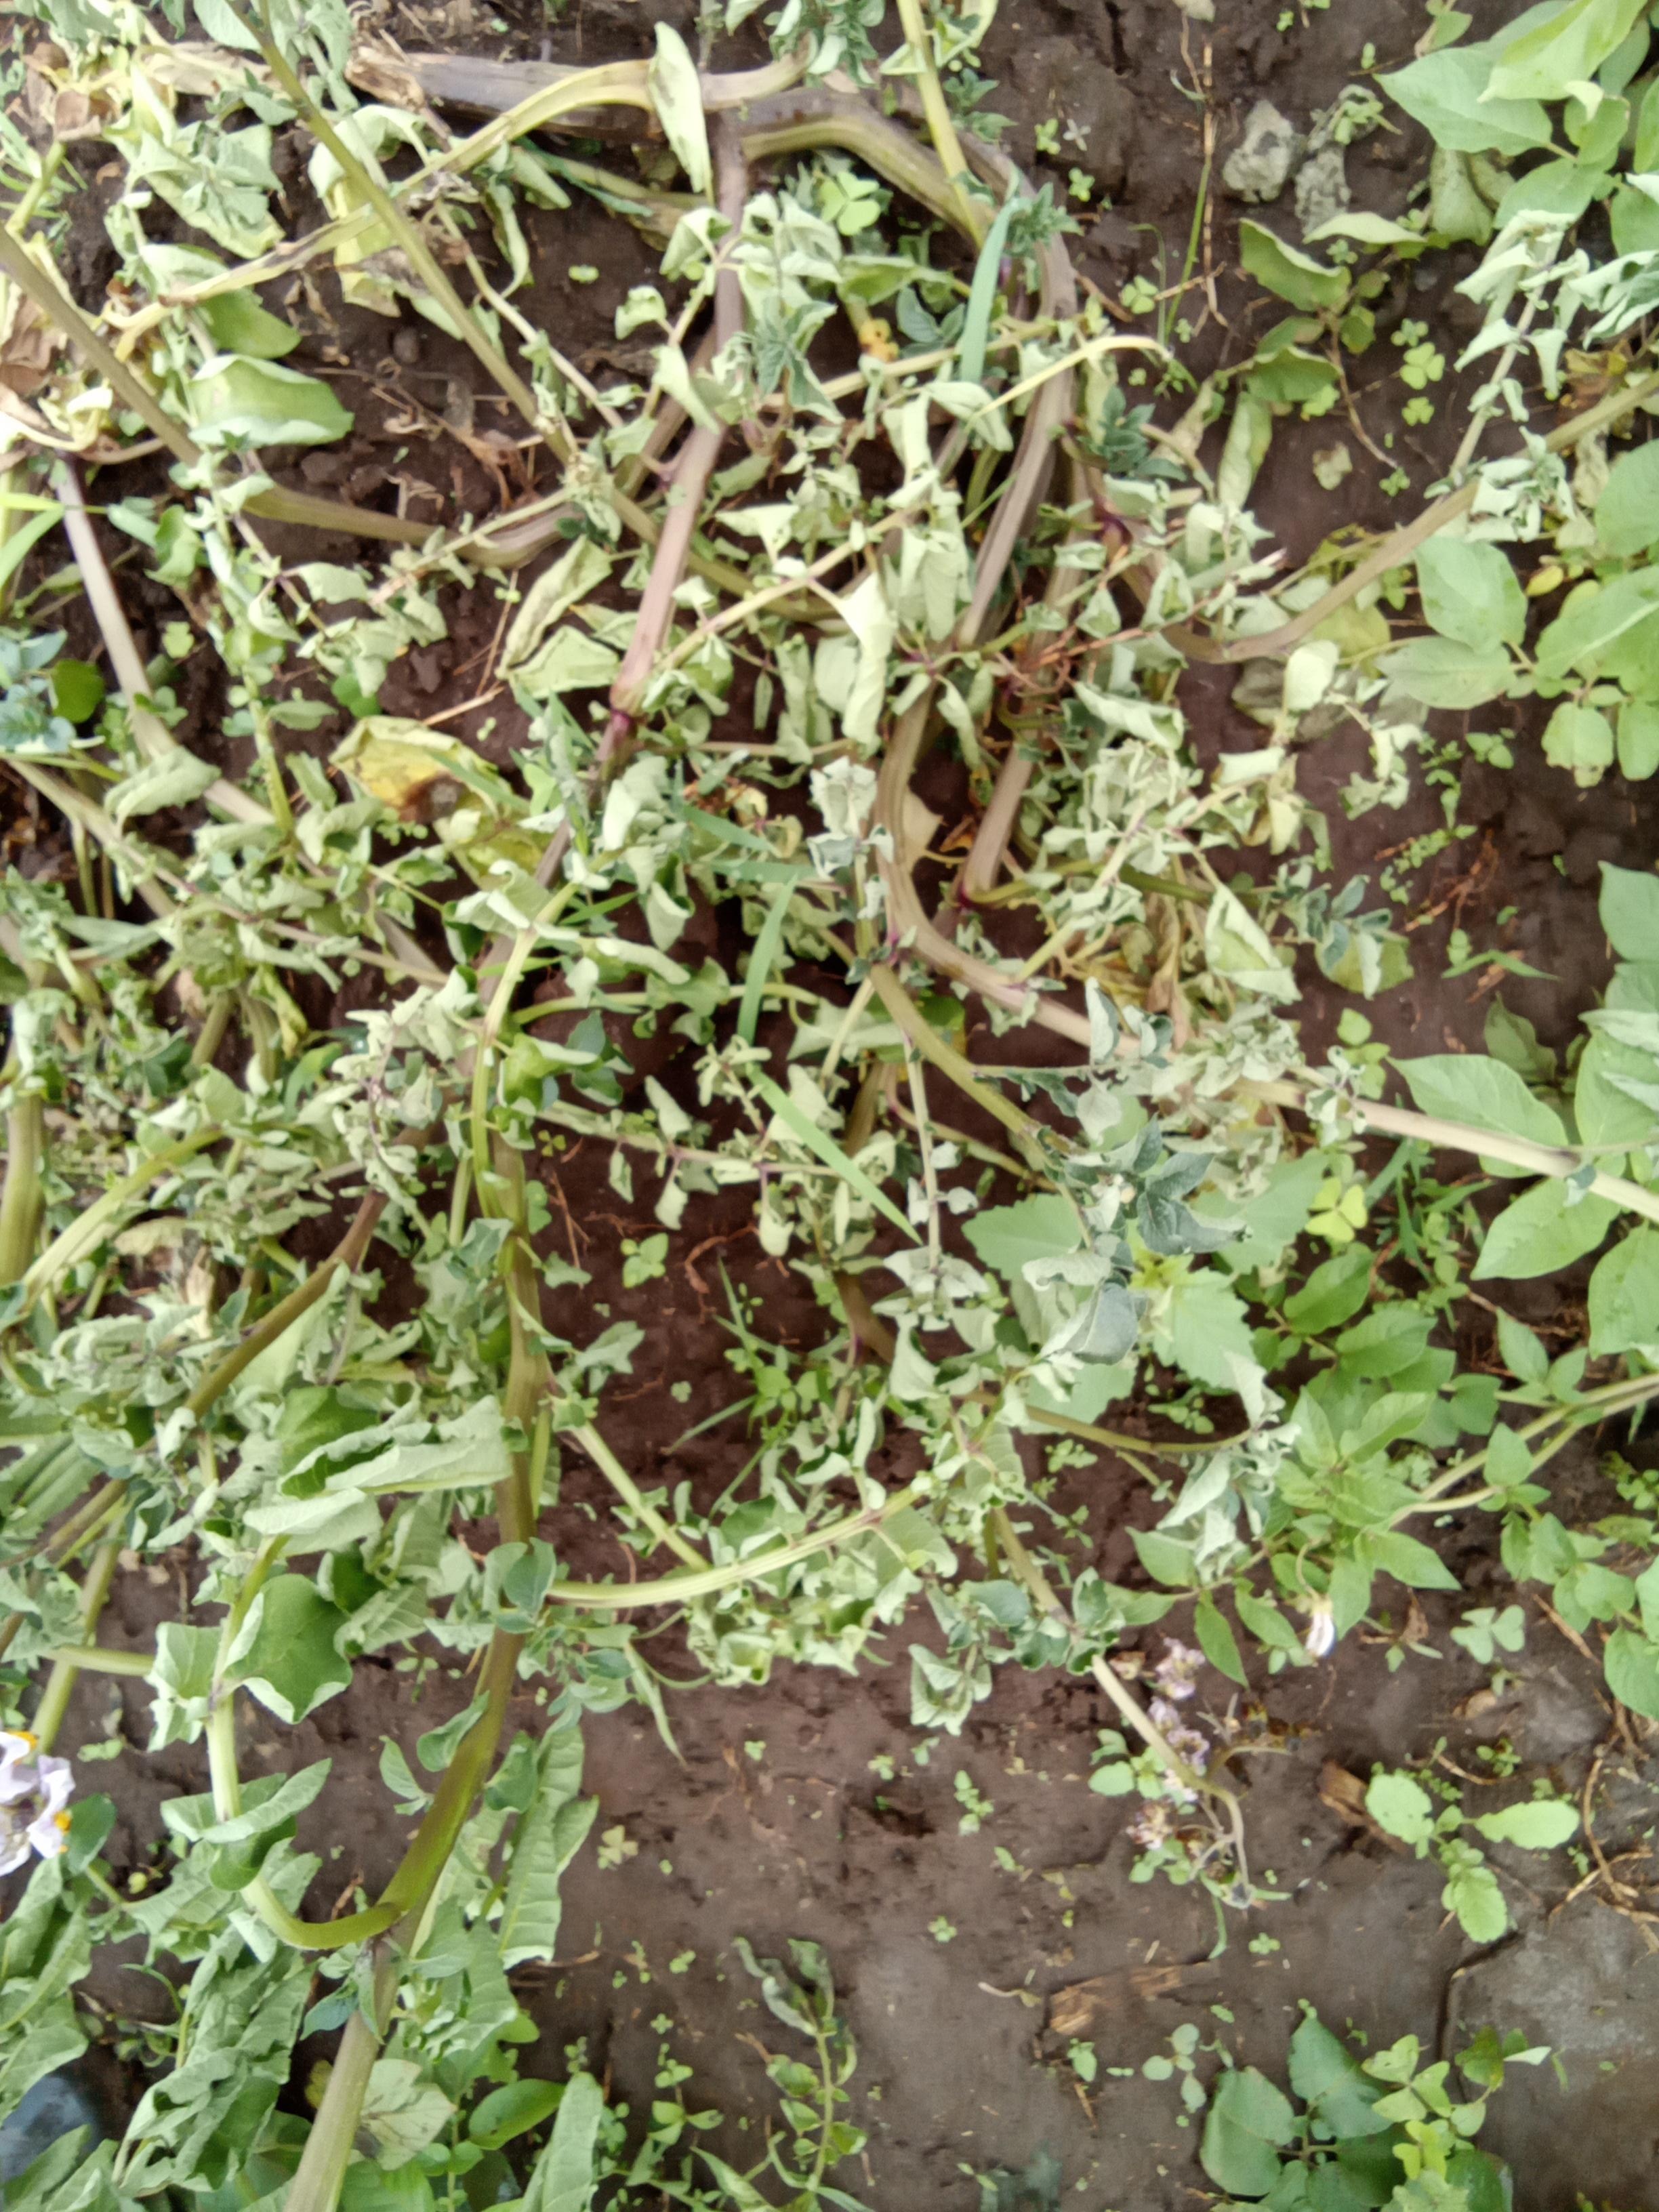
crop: potato
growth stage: vegetative
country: Kenya
